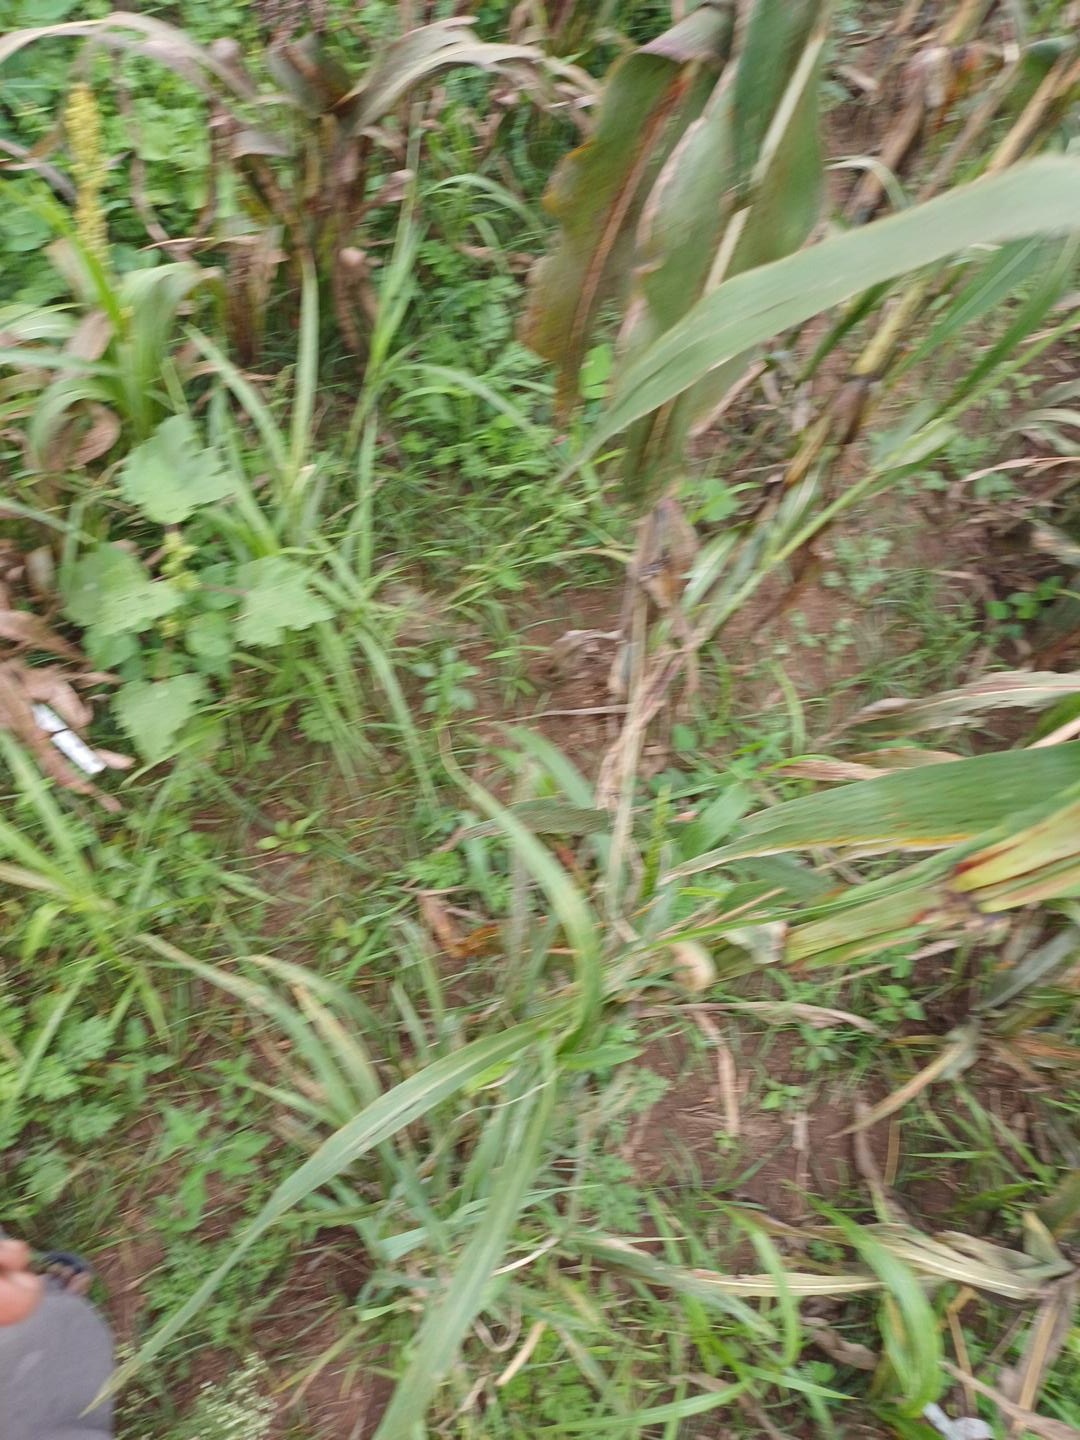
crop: sorghum
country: Kenya
